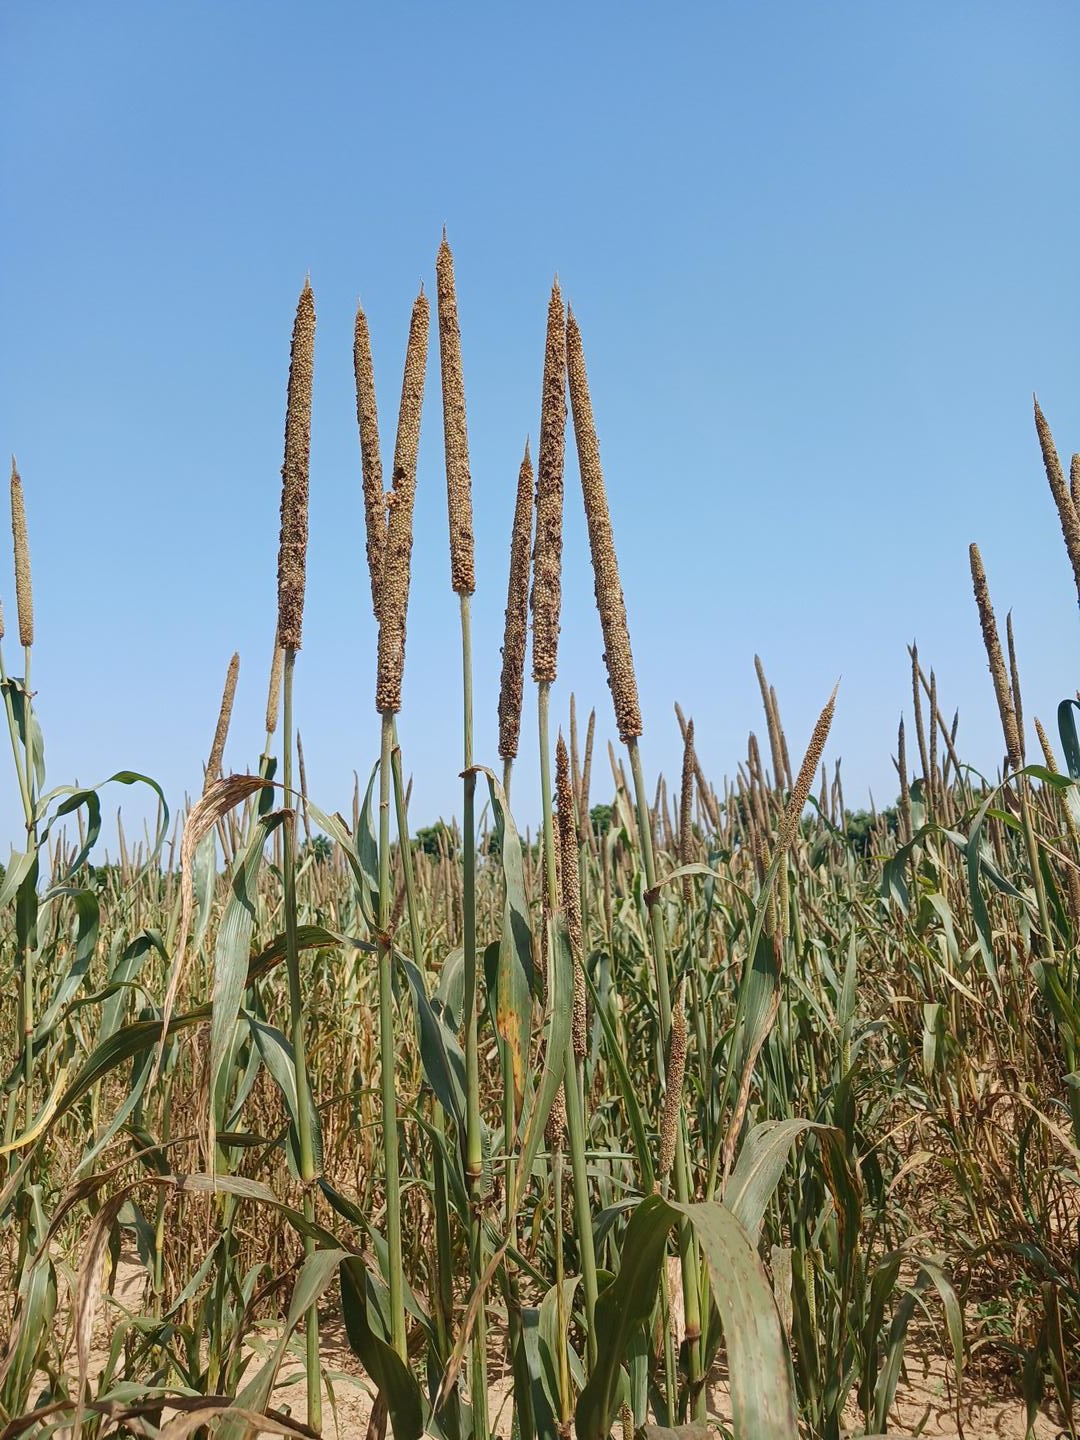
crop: pearl millet
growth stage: maturity
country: Senegal
